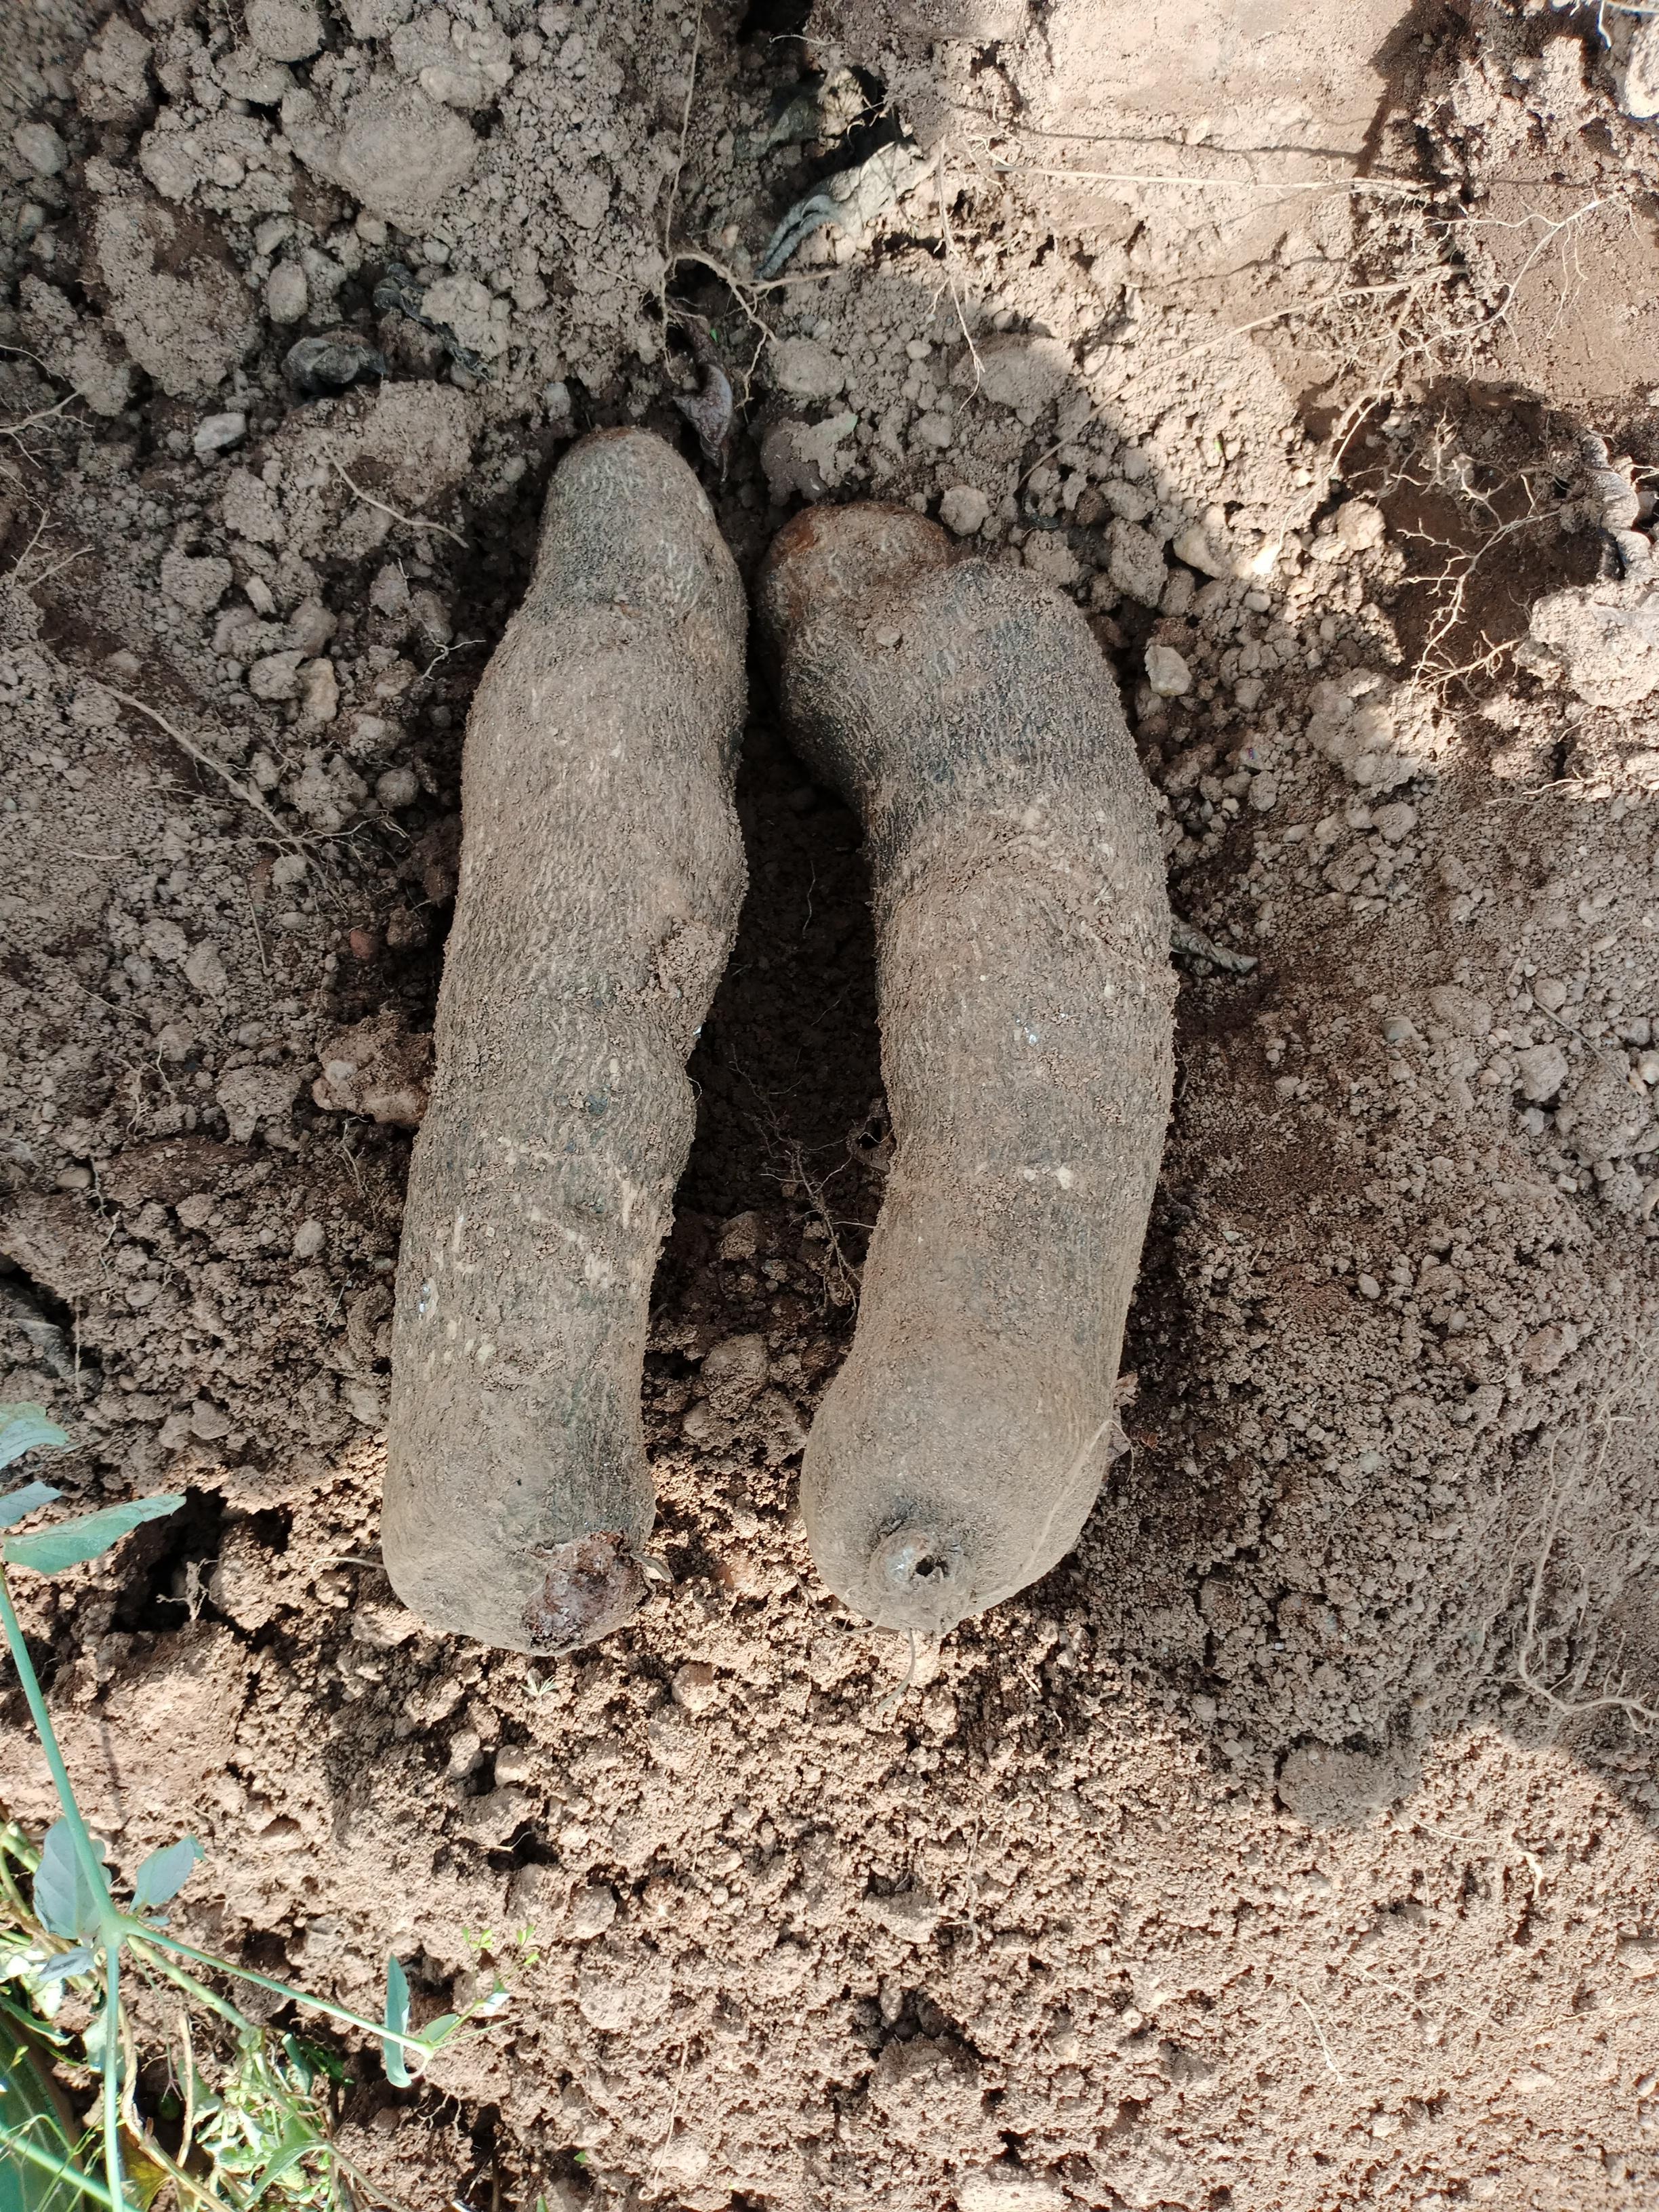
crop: yam
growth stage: harvest
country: Nigeria
